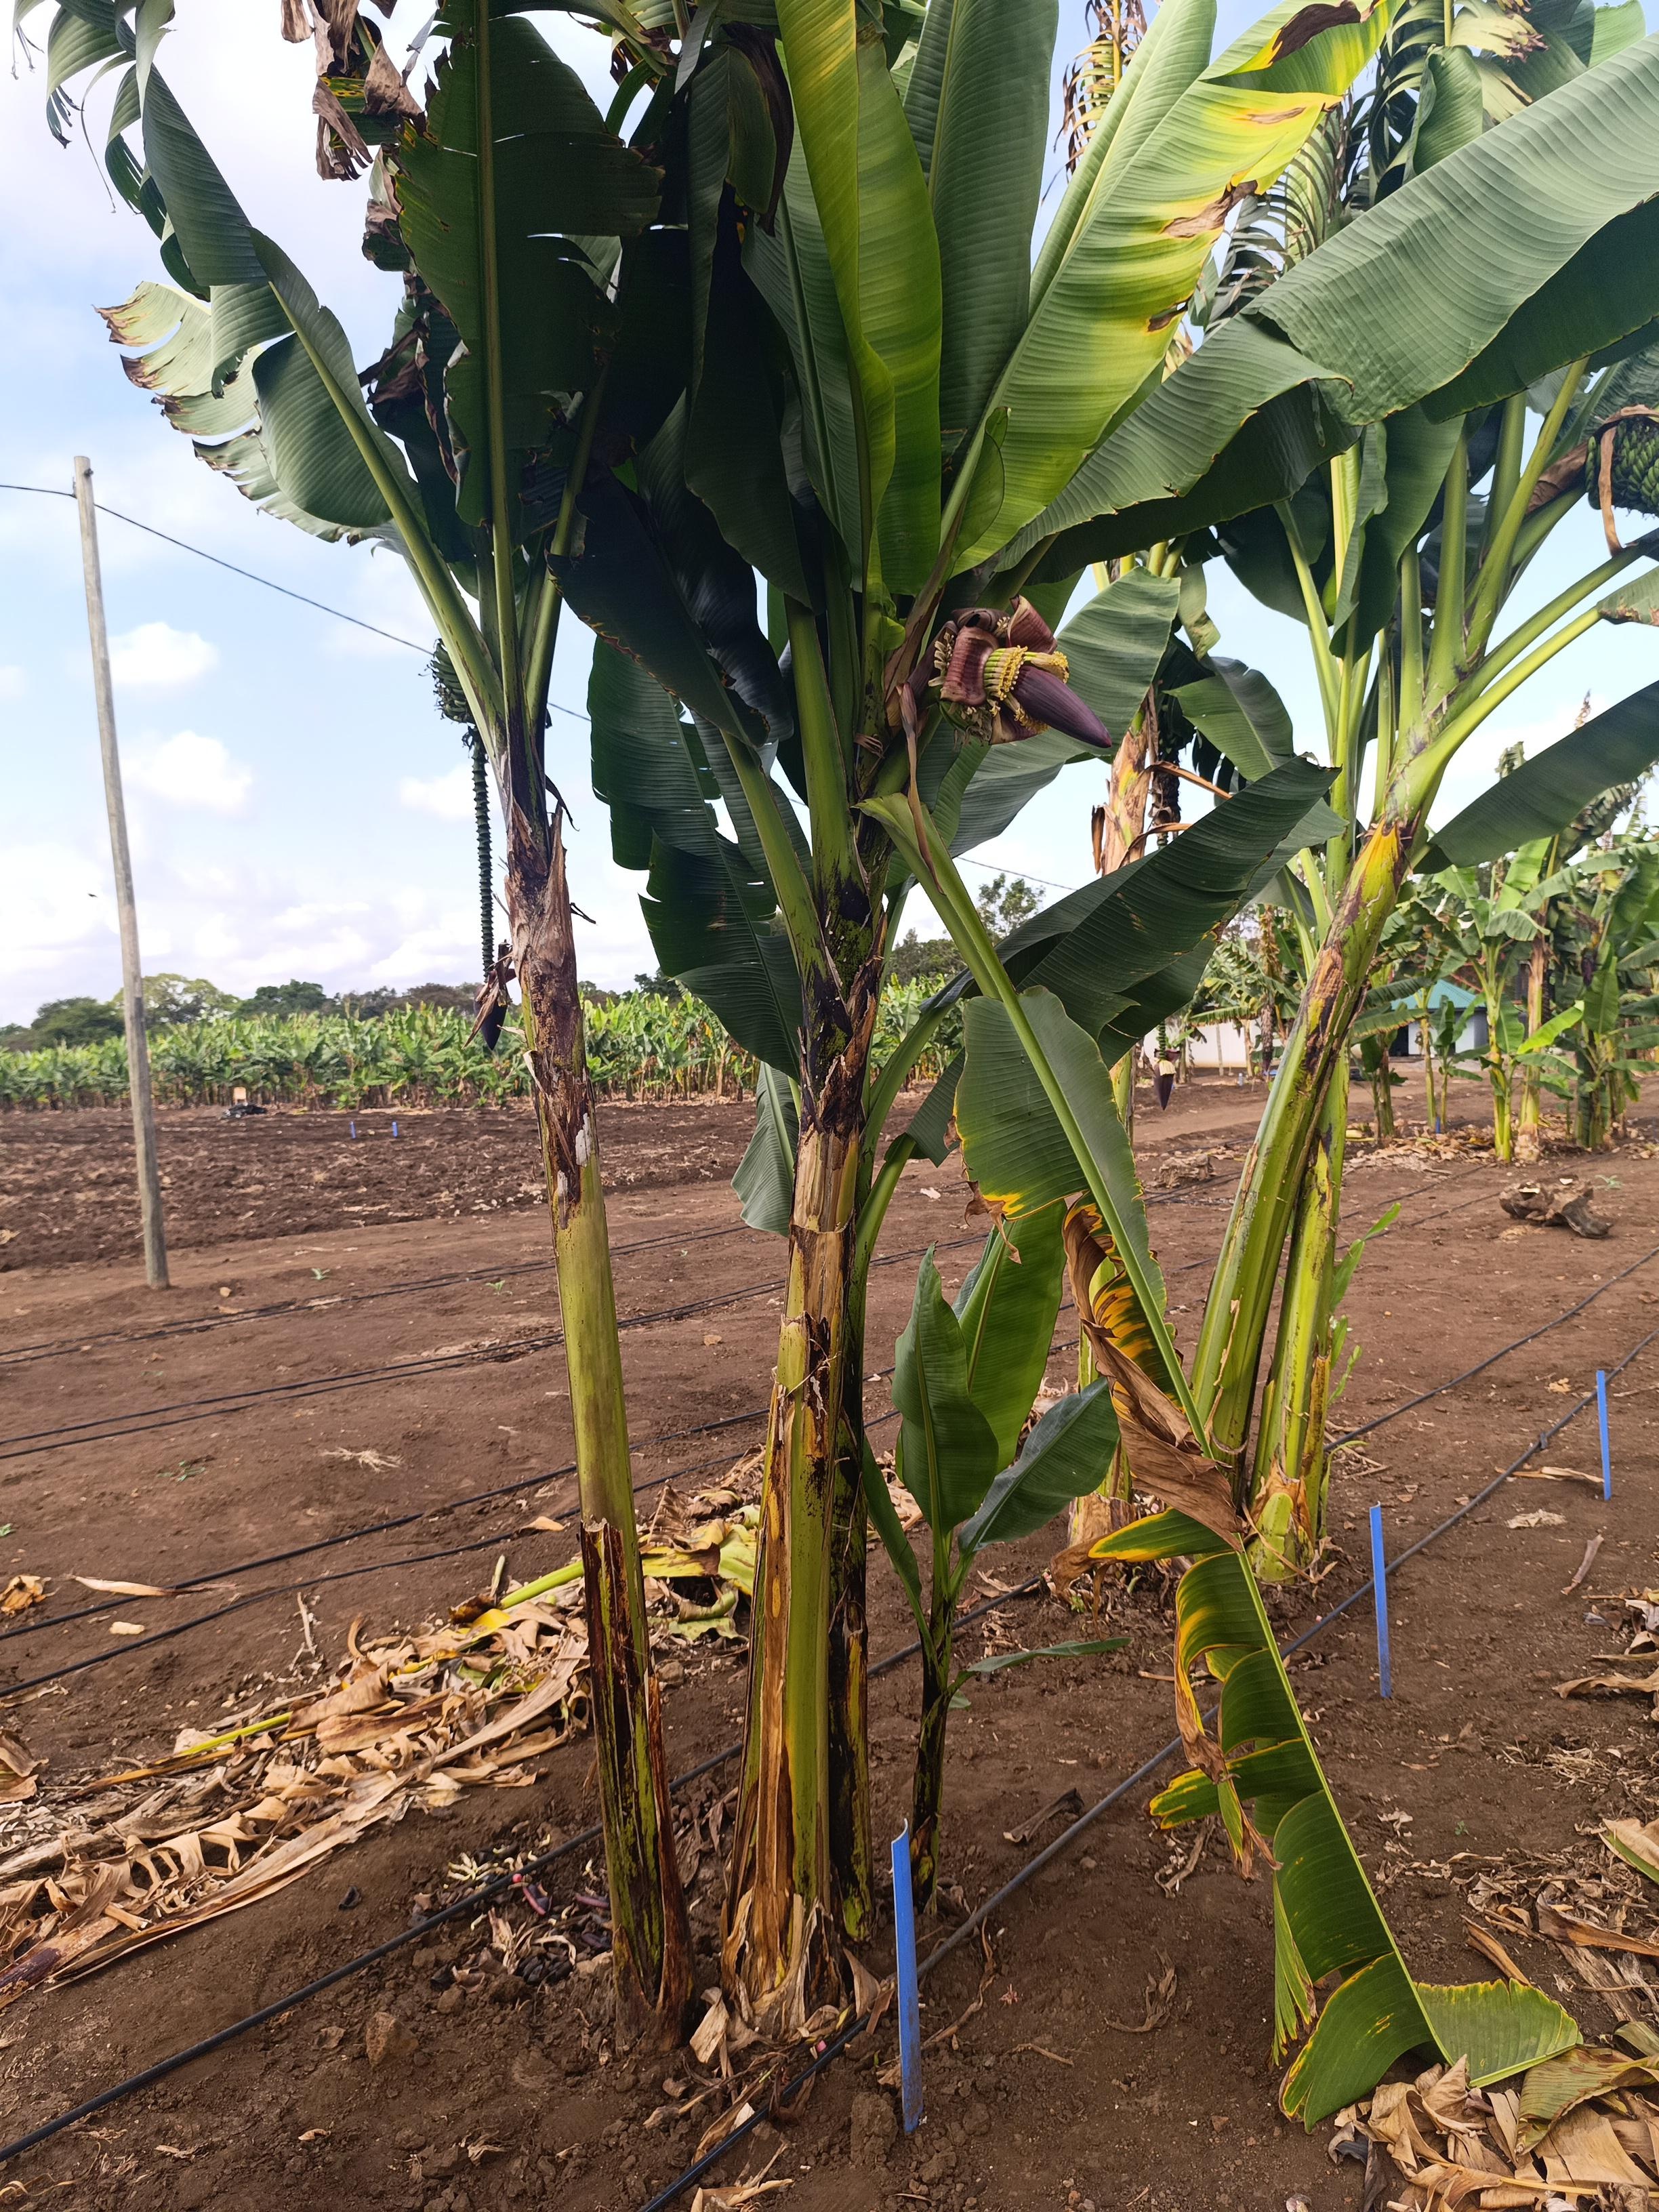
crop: banana
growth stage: development fruit
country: Tanzania
